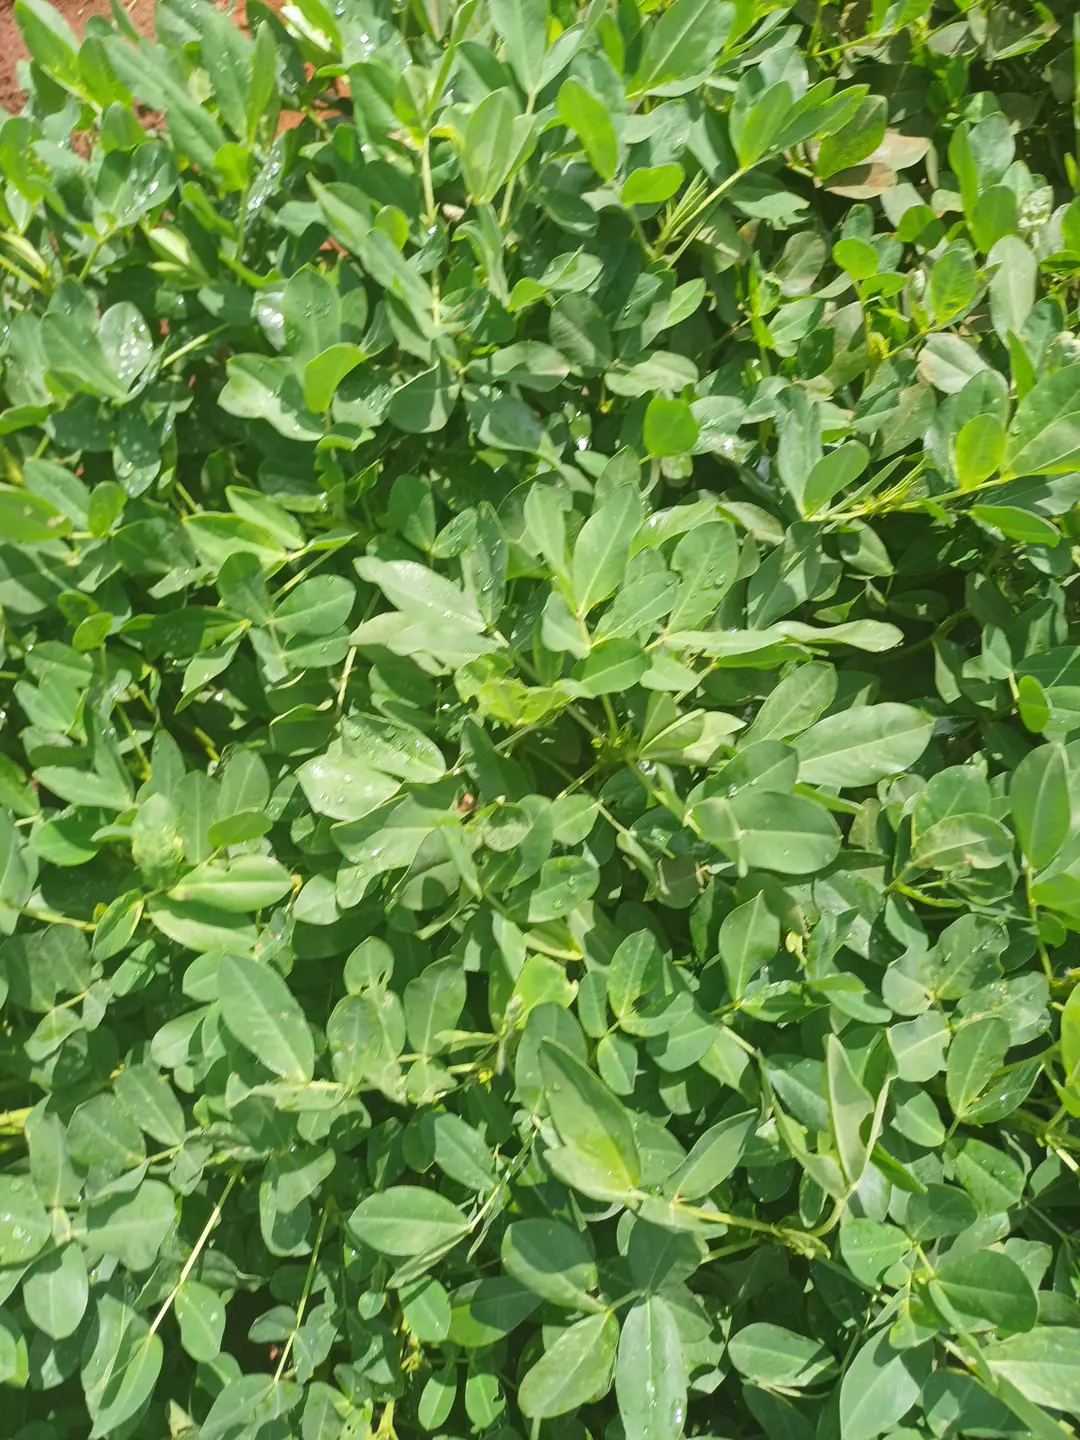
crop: groundnut
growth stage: pegging
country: Kenya
